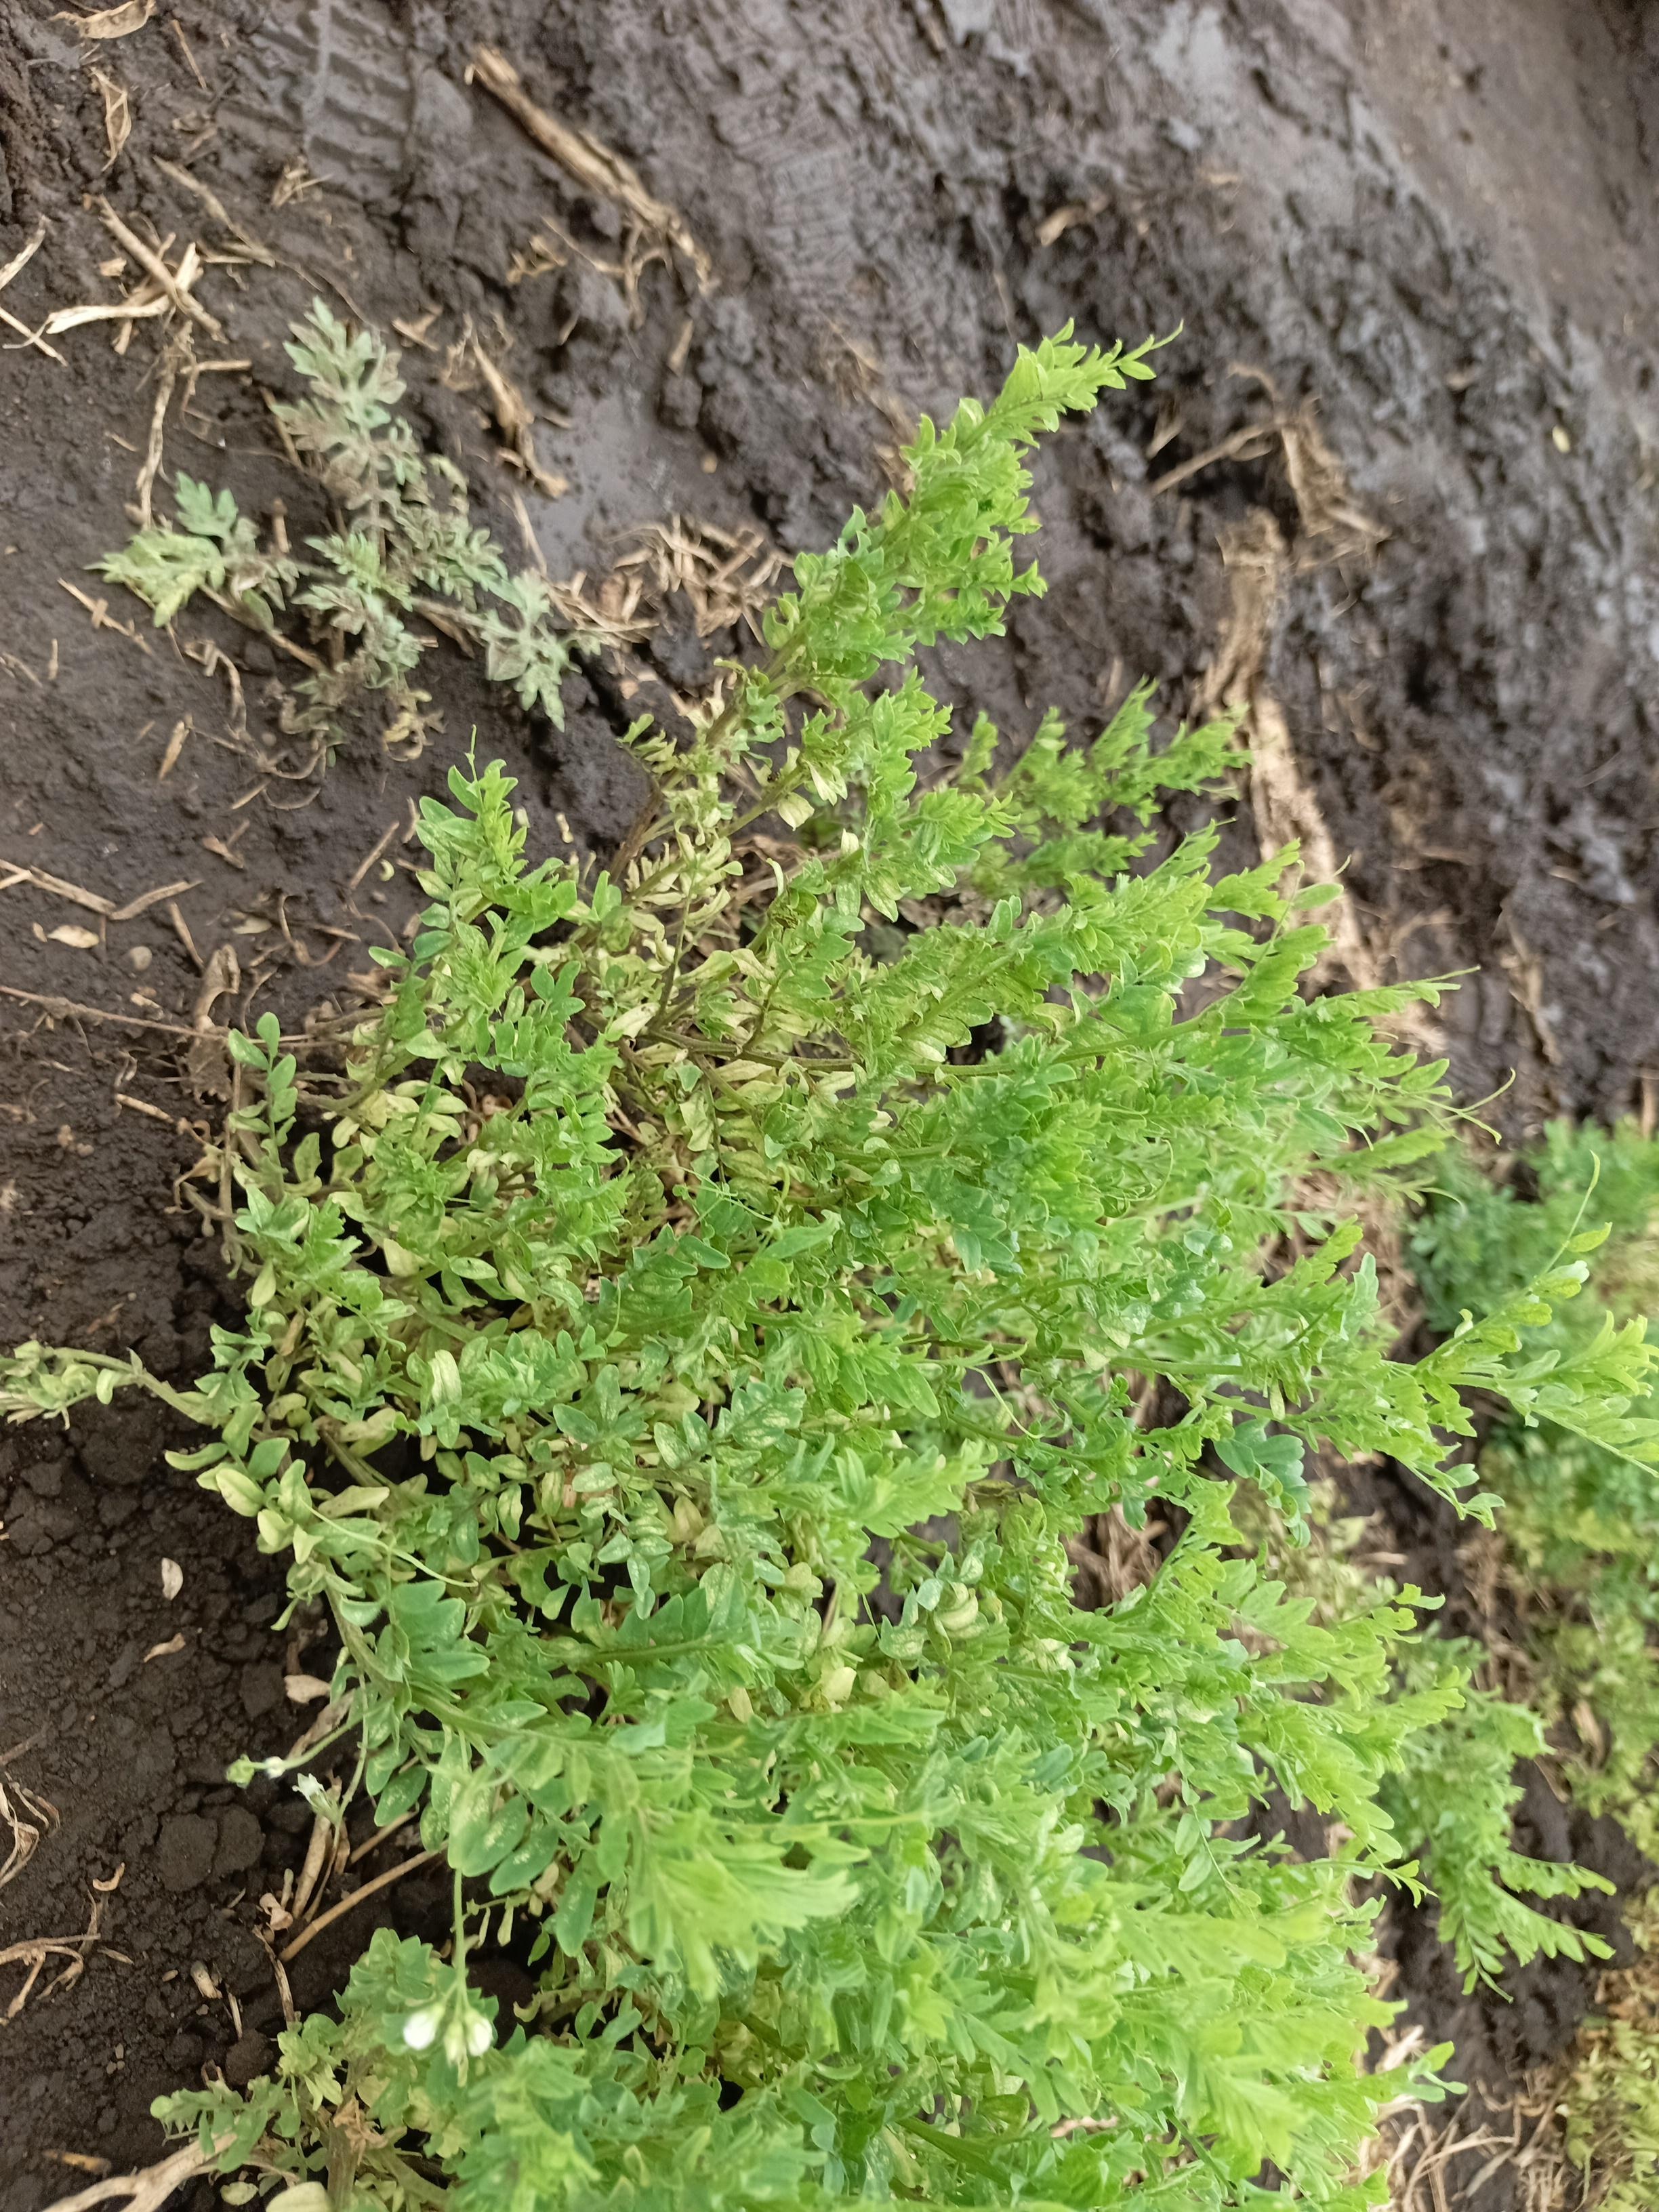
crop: lentil
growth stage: vegetative
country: Tanzania
